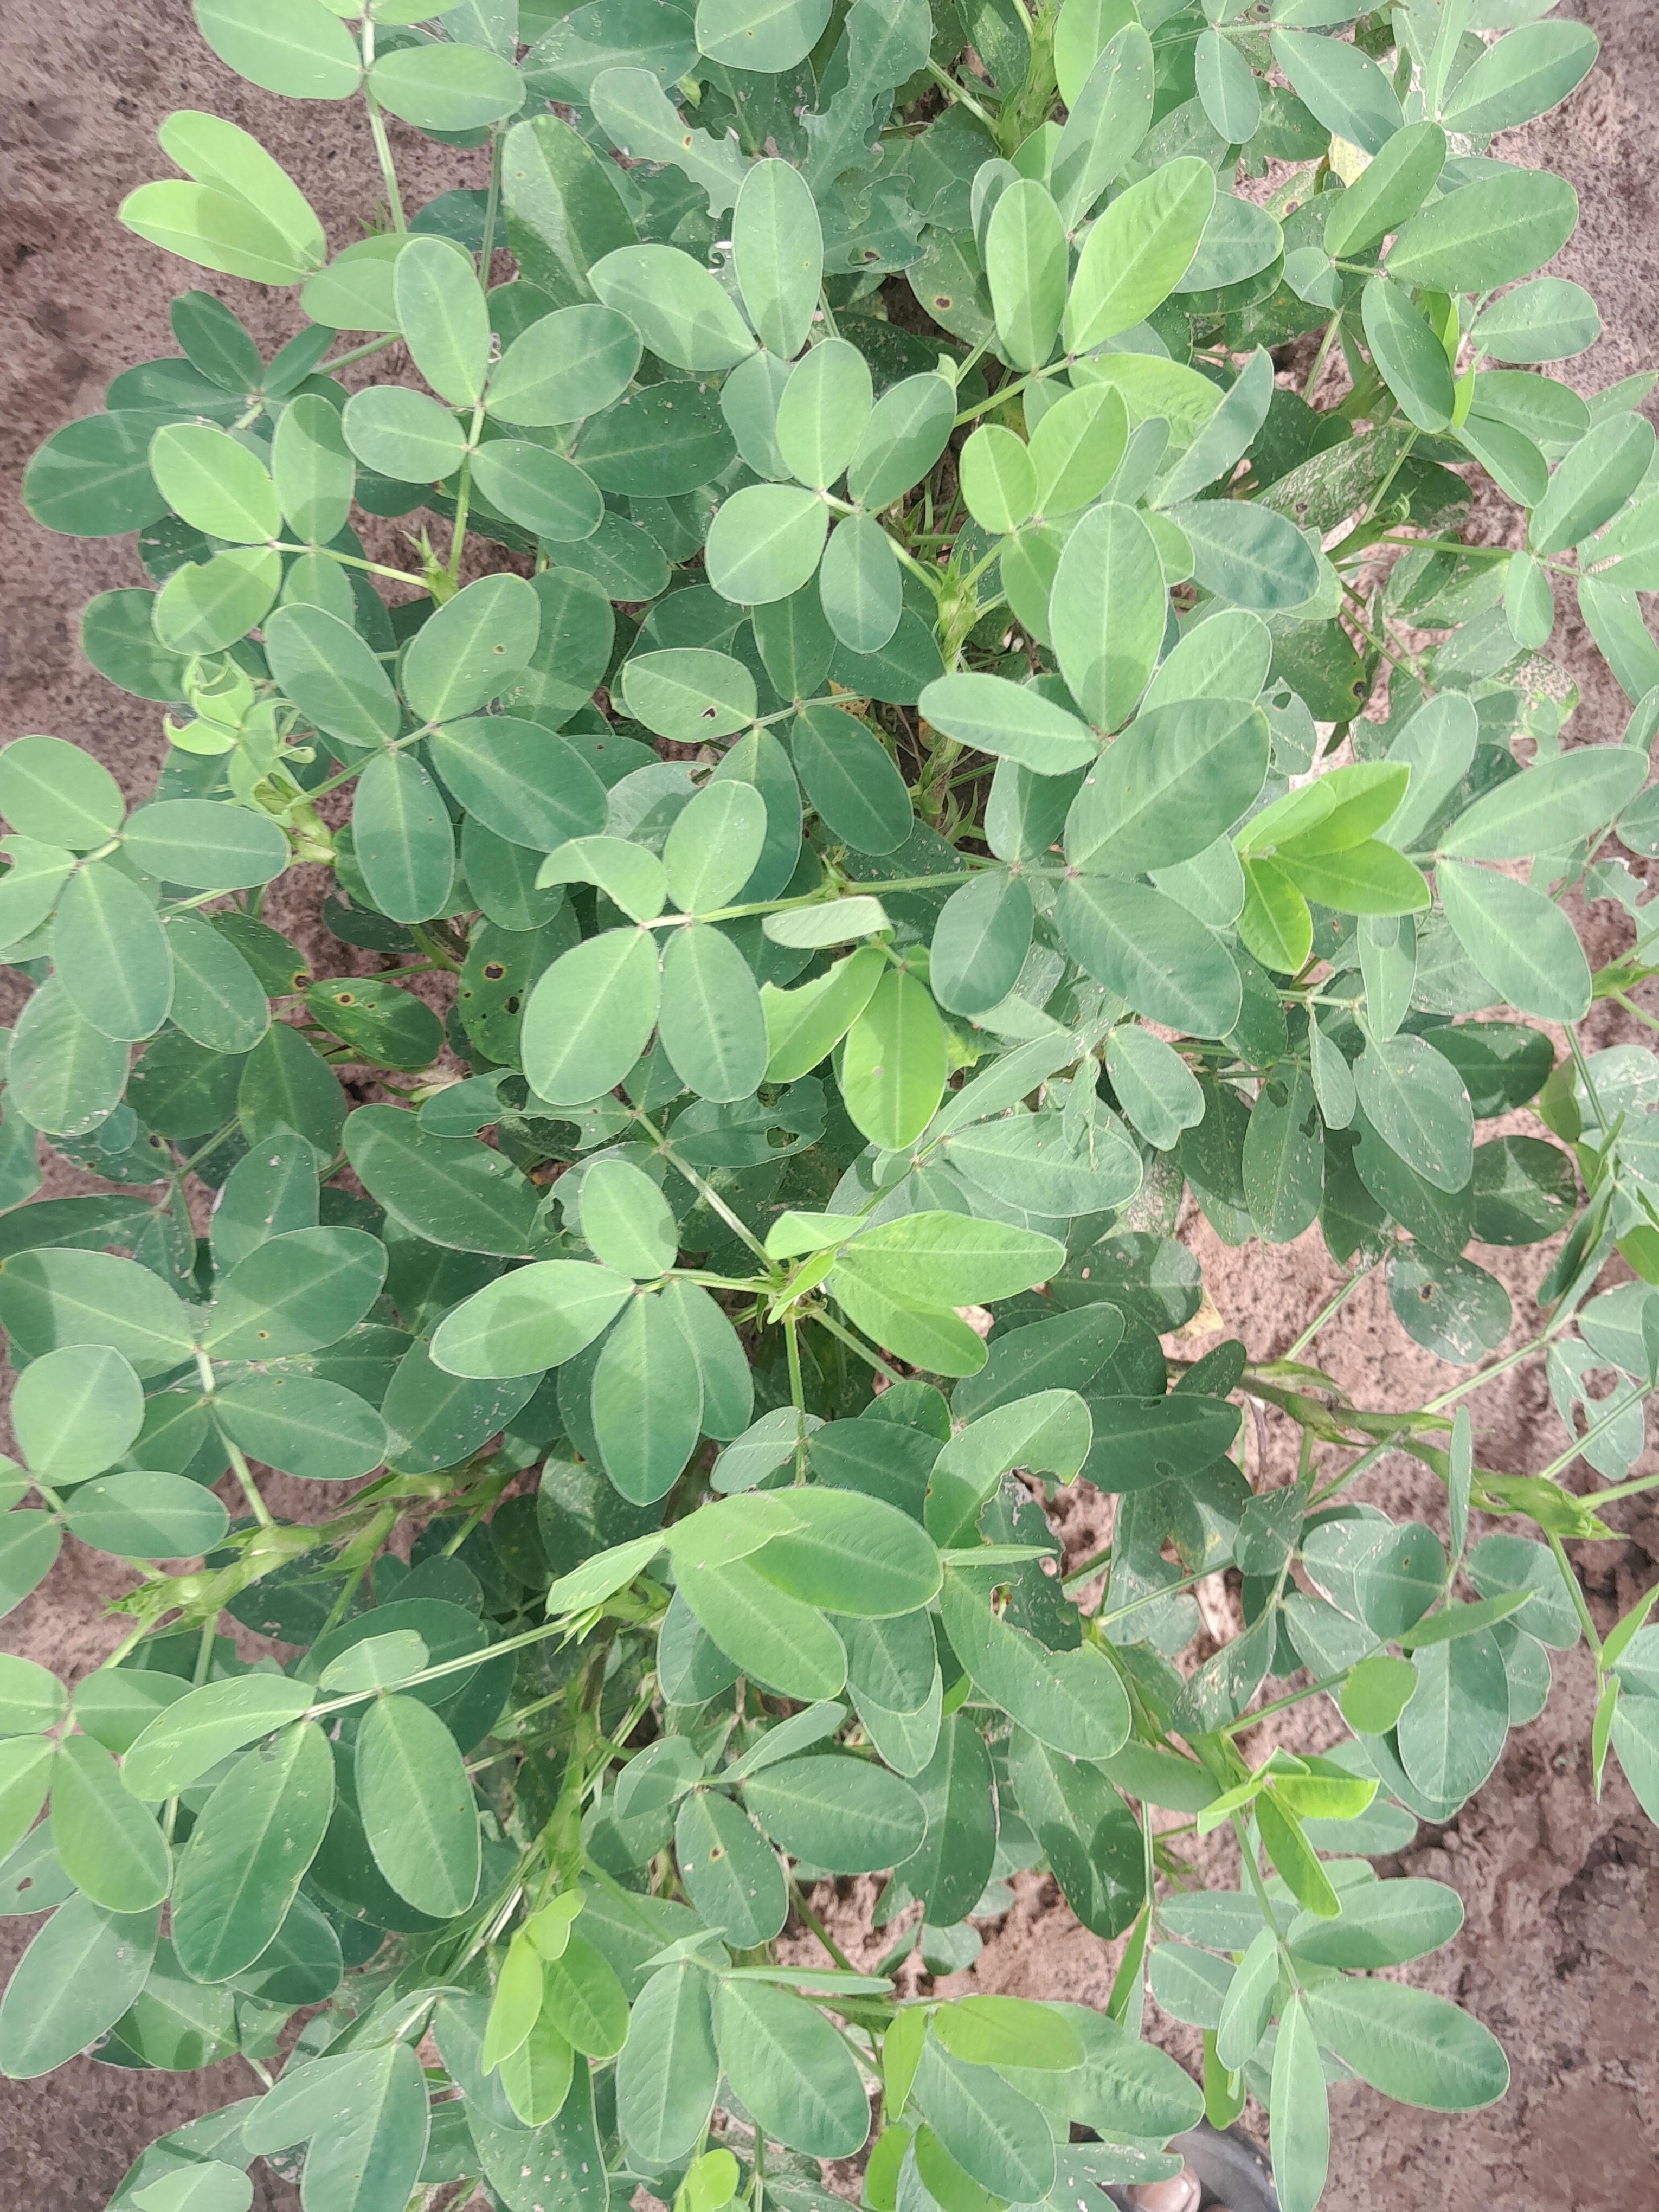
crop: groundnut
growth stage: flowering
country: Senegal
